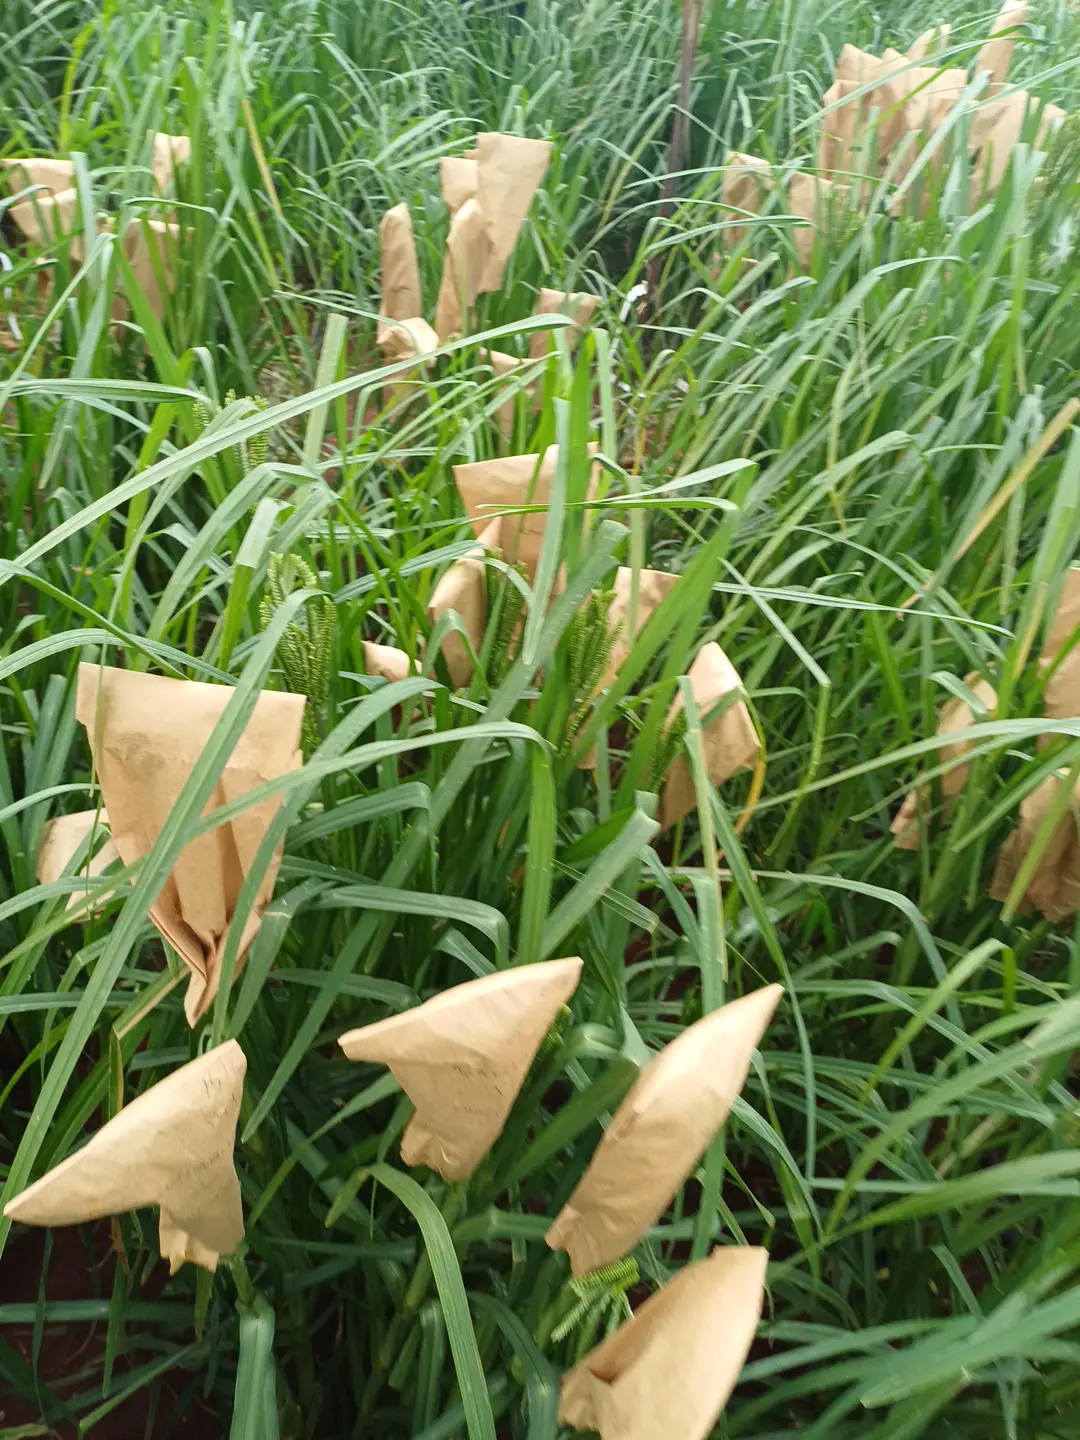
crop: finger millet
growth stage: heading tuber
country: Kenya
